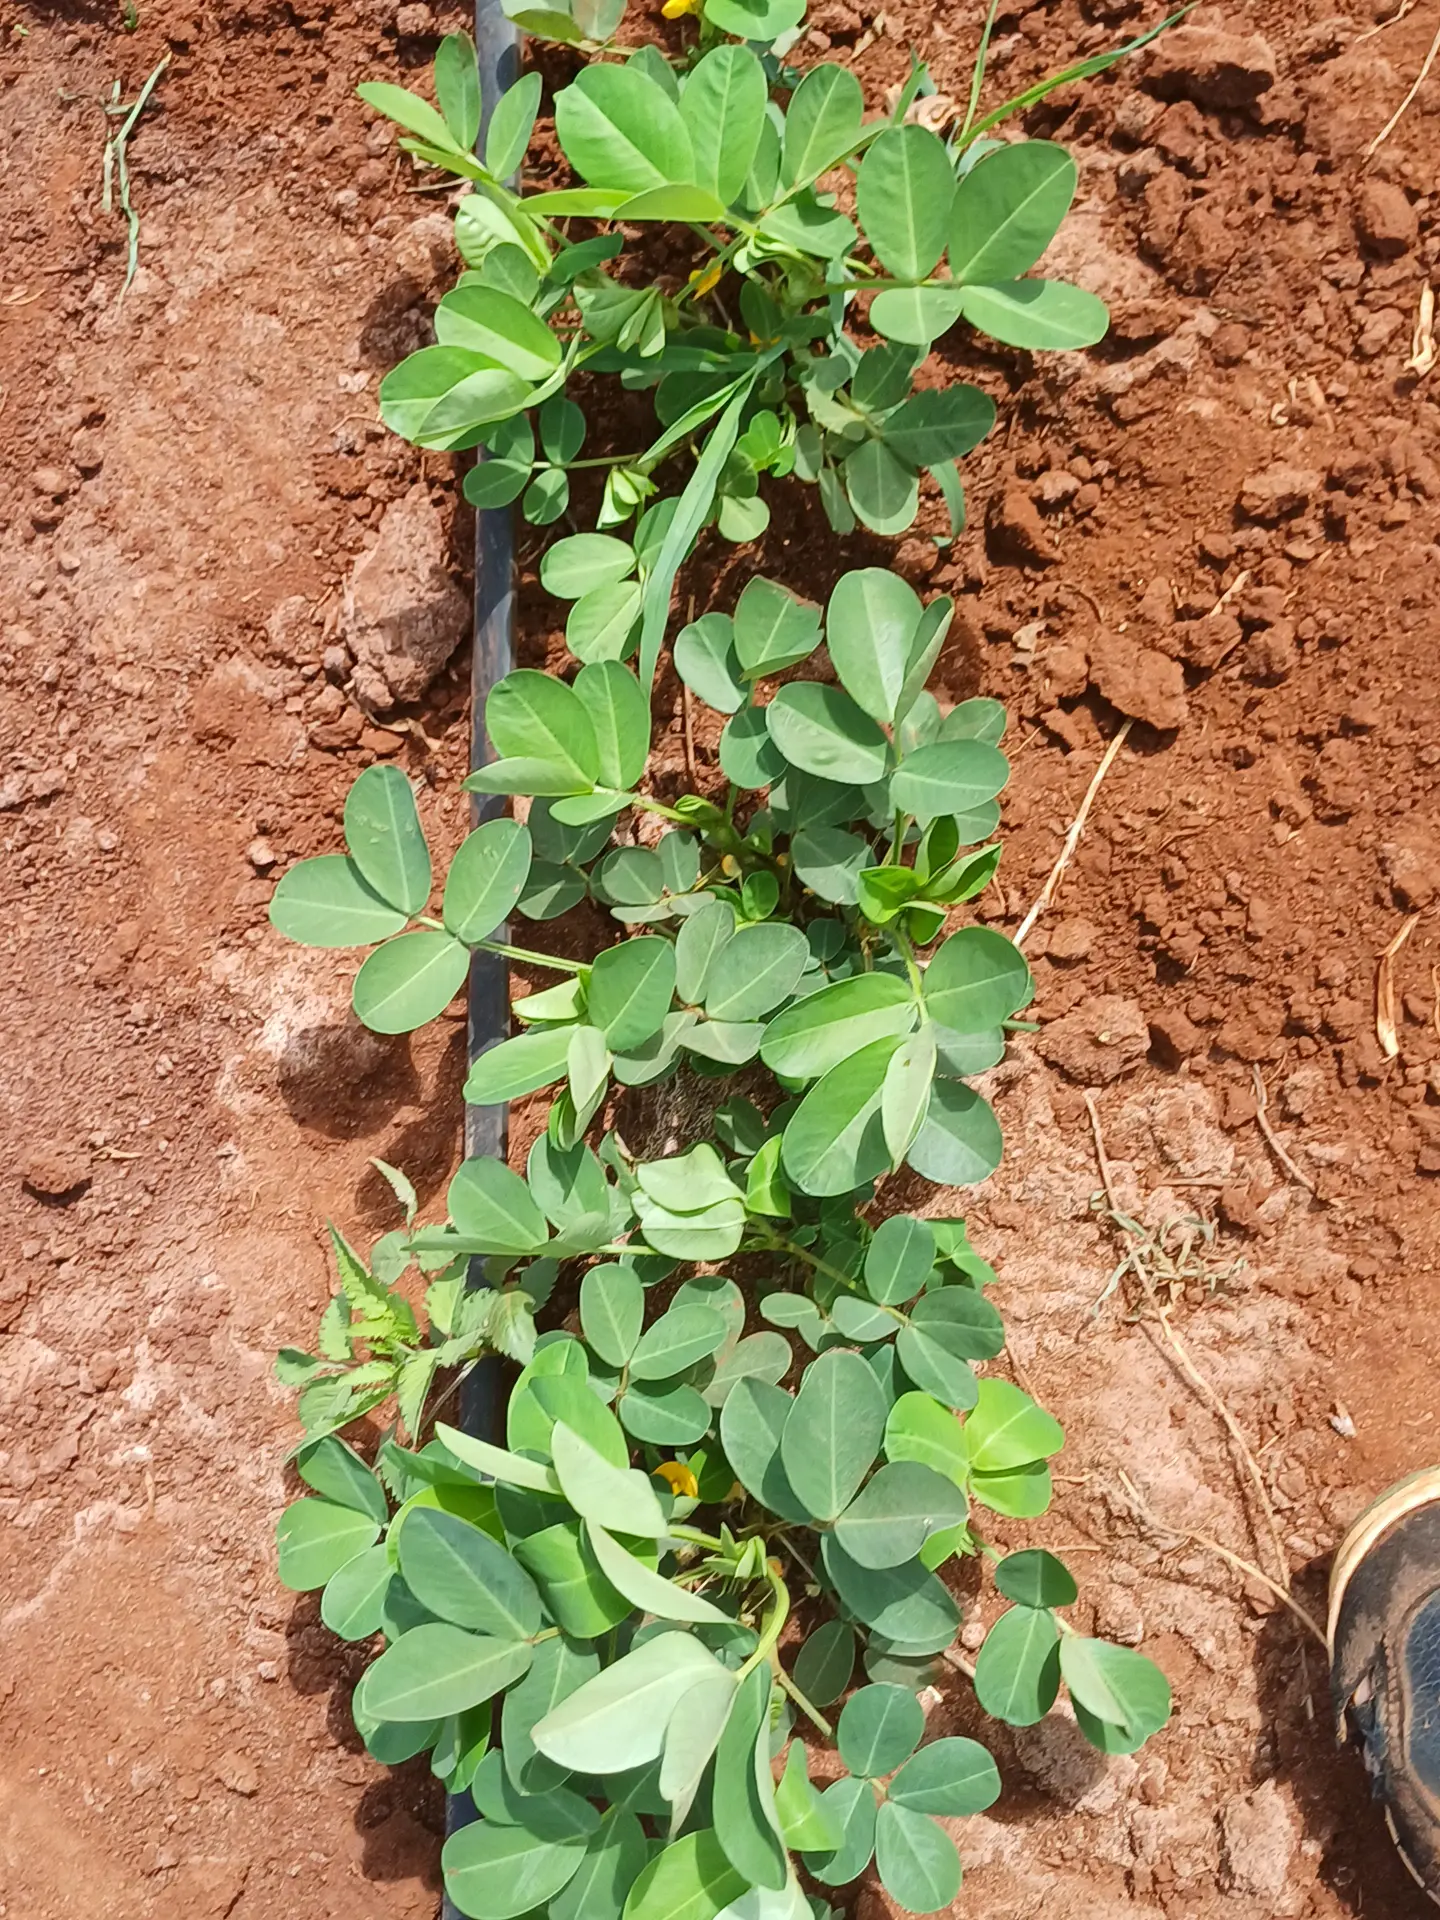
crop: groundnut
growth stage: flowering
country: Kenya
